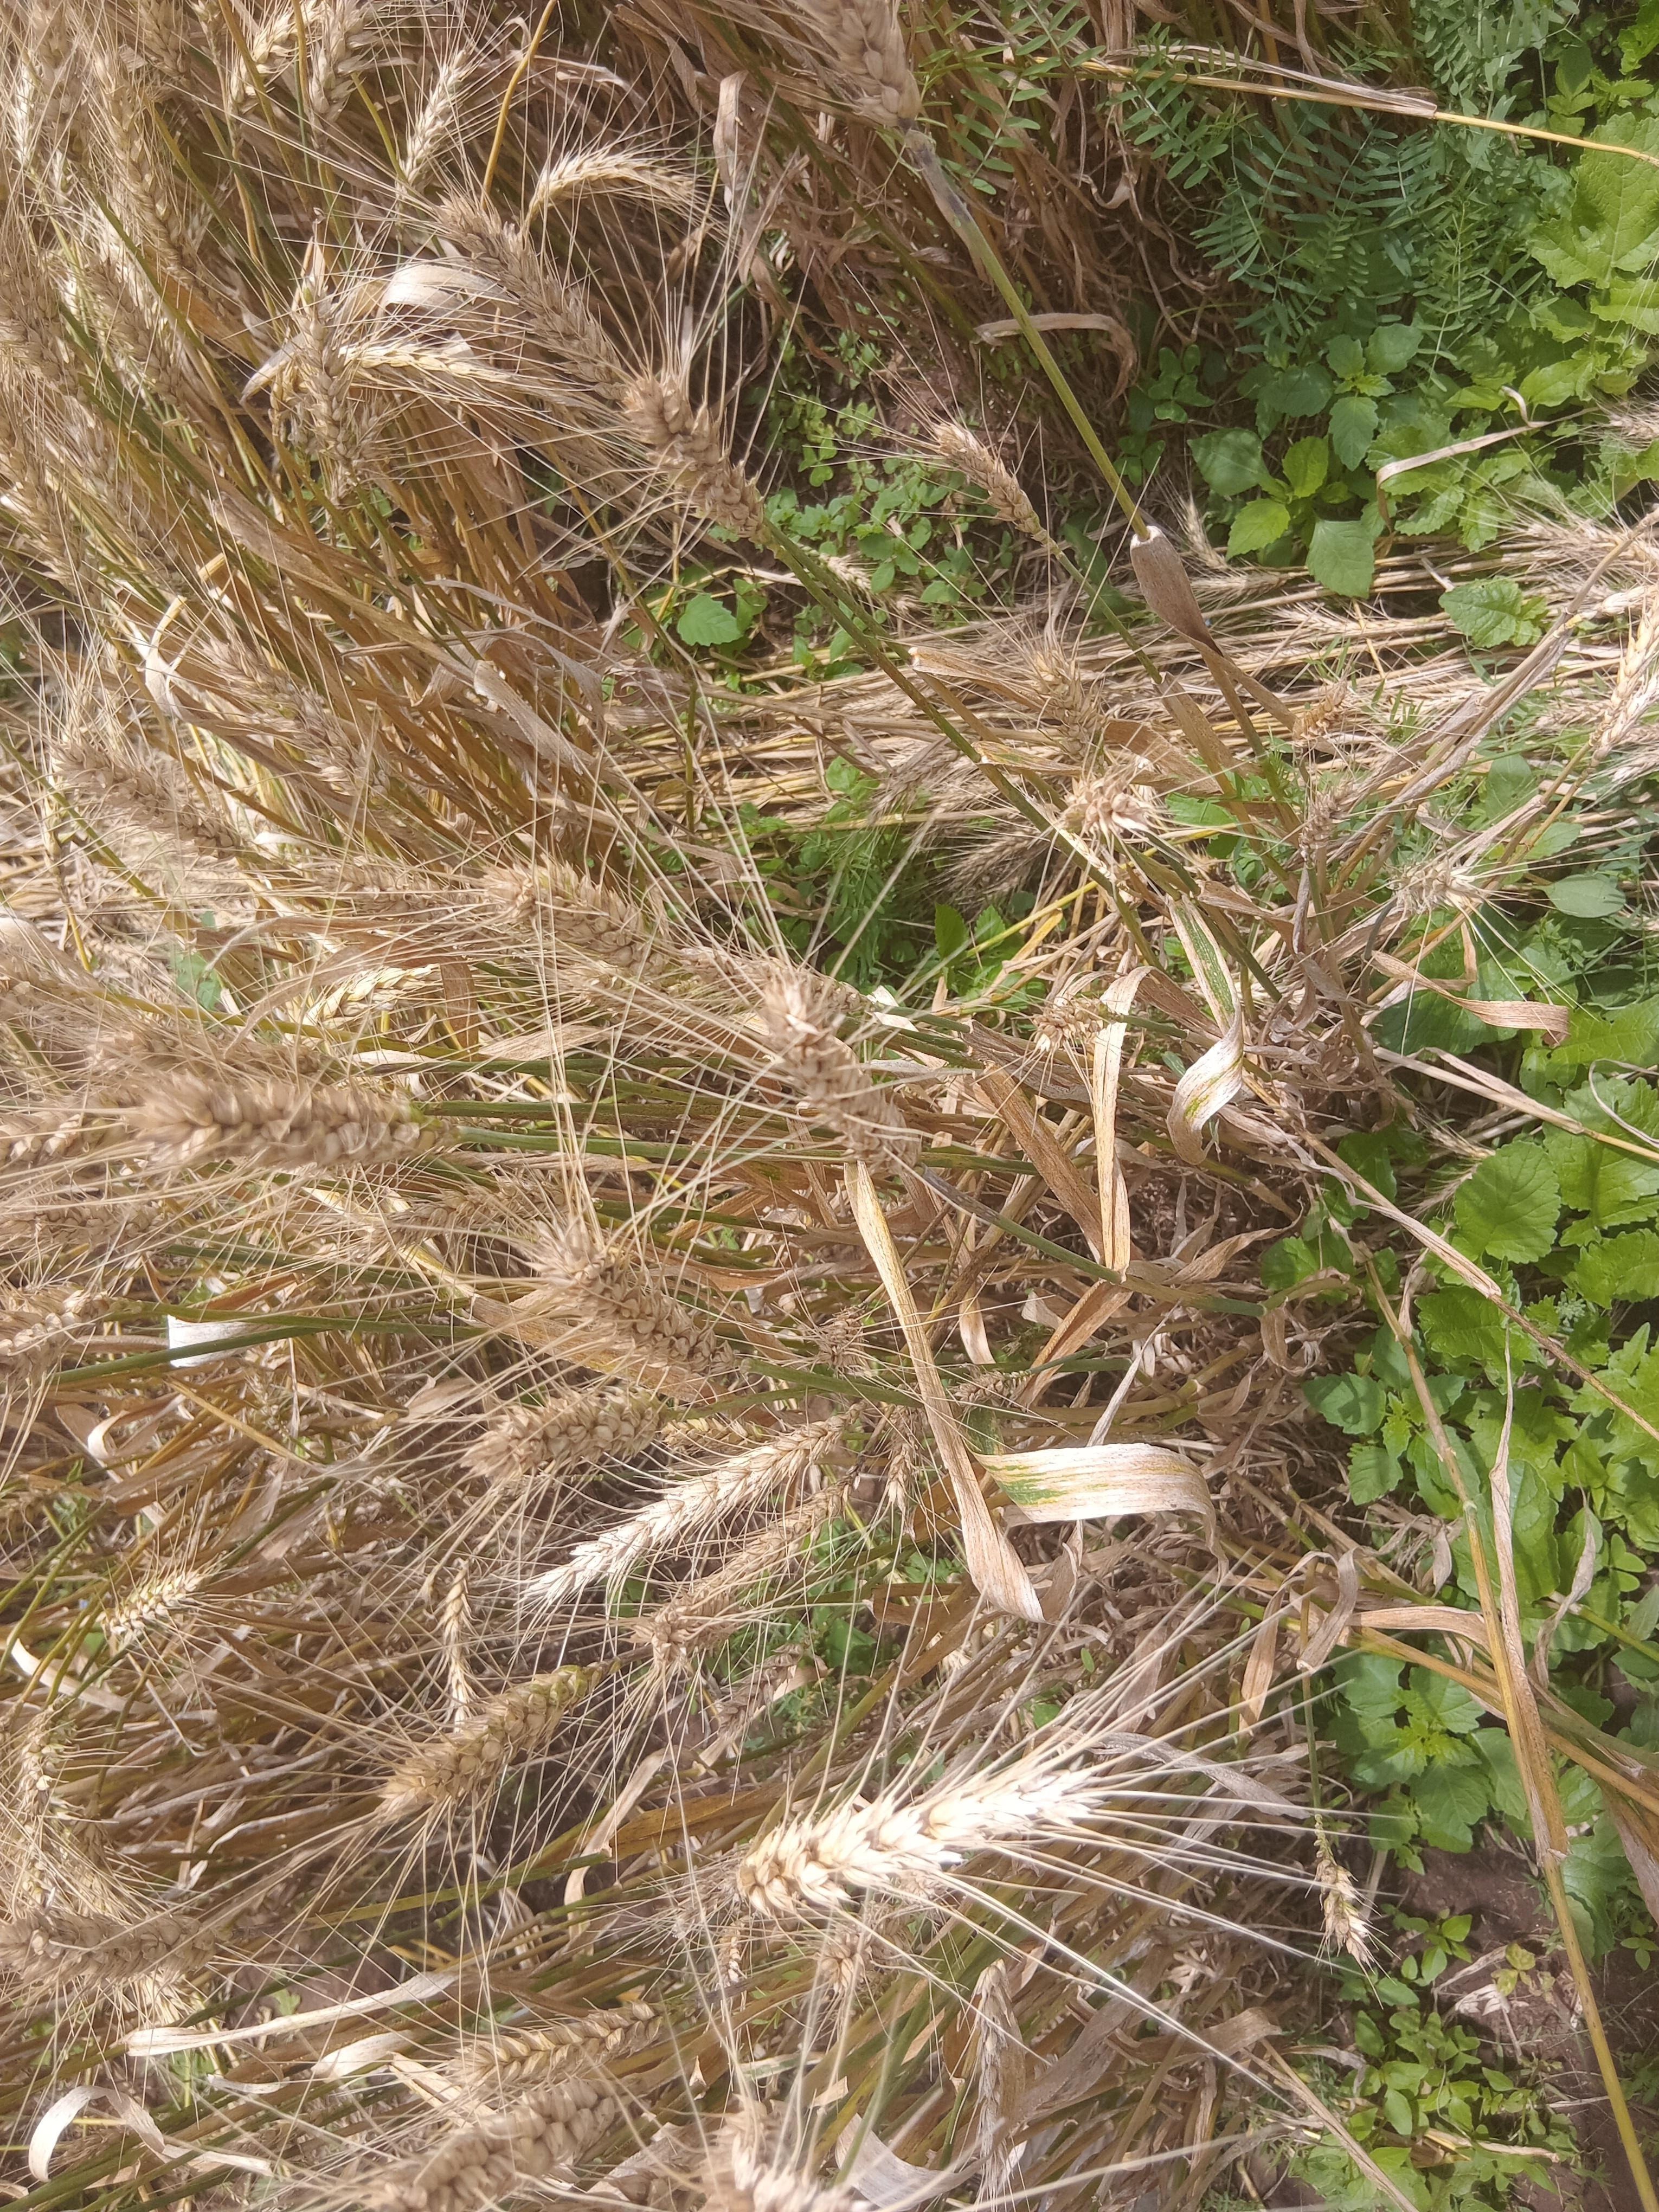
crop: wheat
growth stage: maturity
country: Kenya
